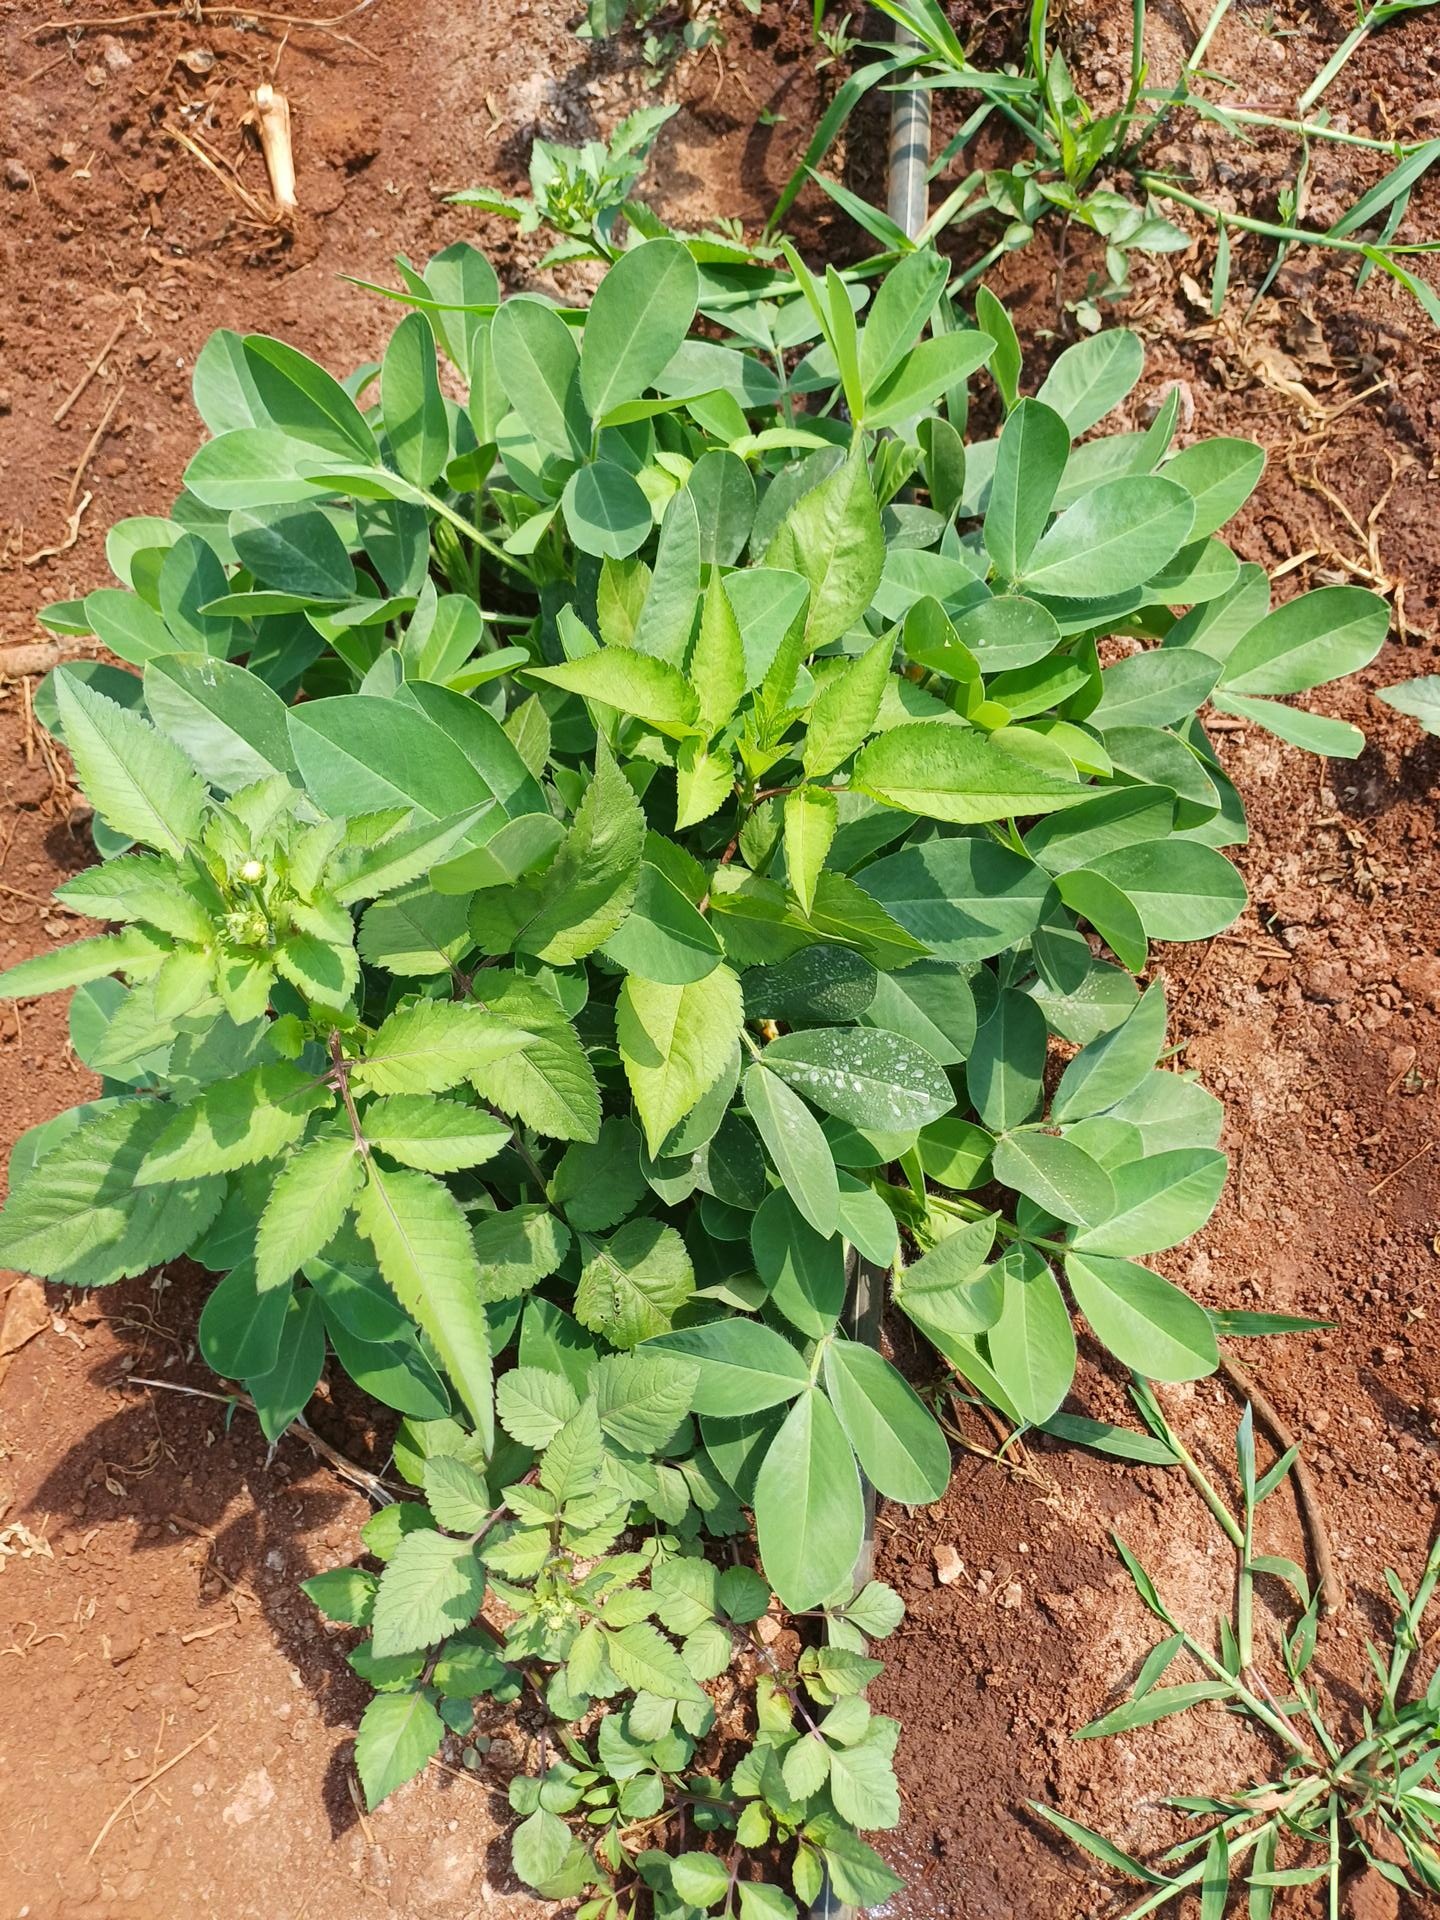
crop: groundnut
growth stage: flowering
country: Kenya
